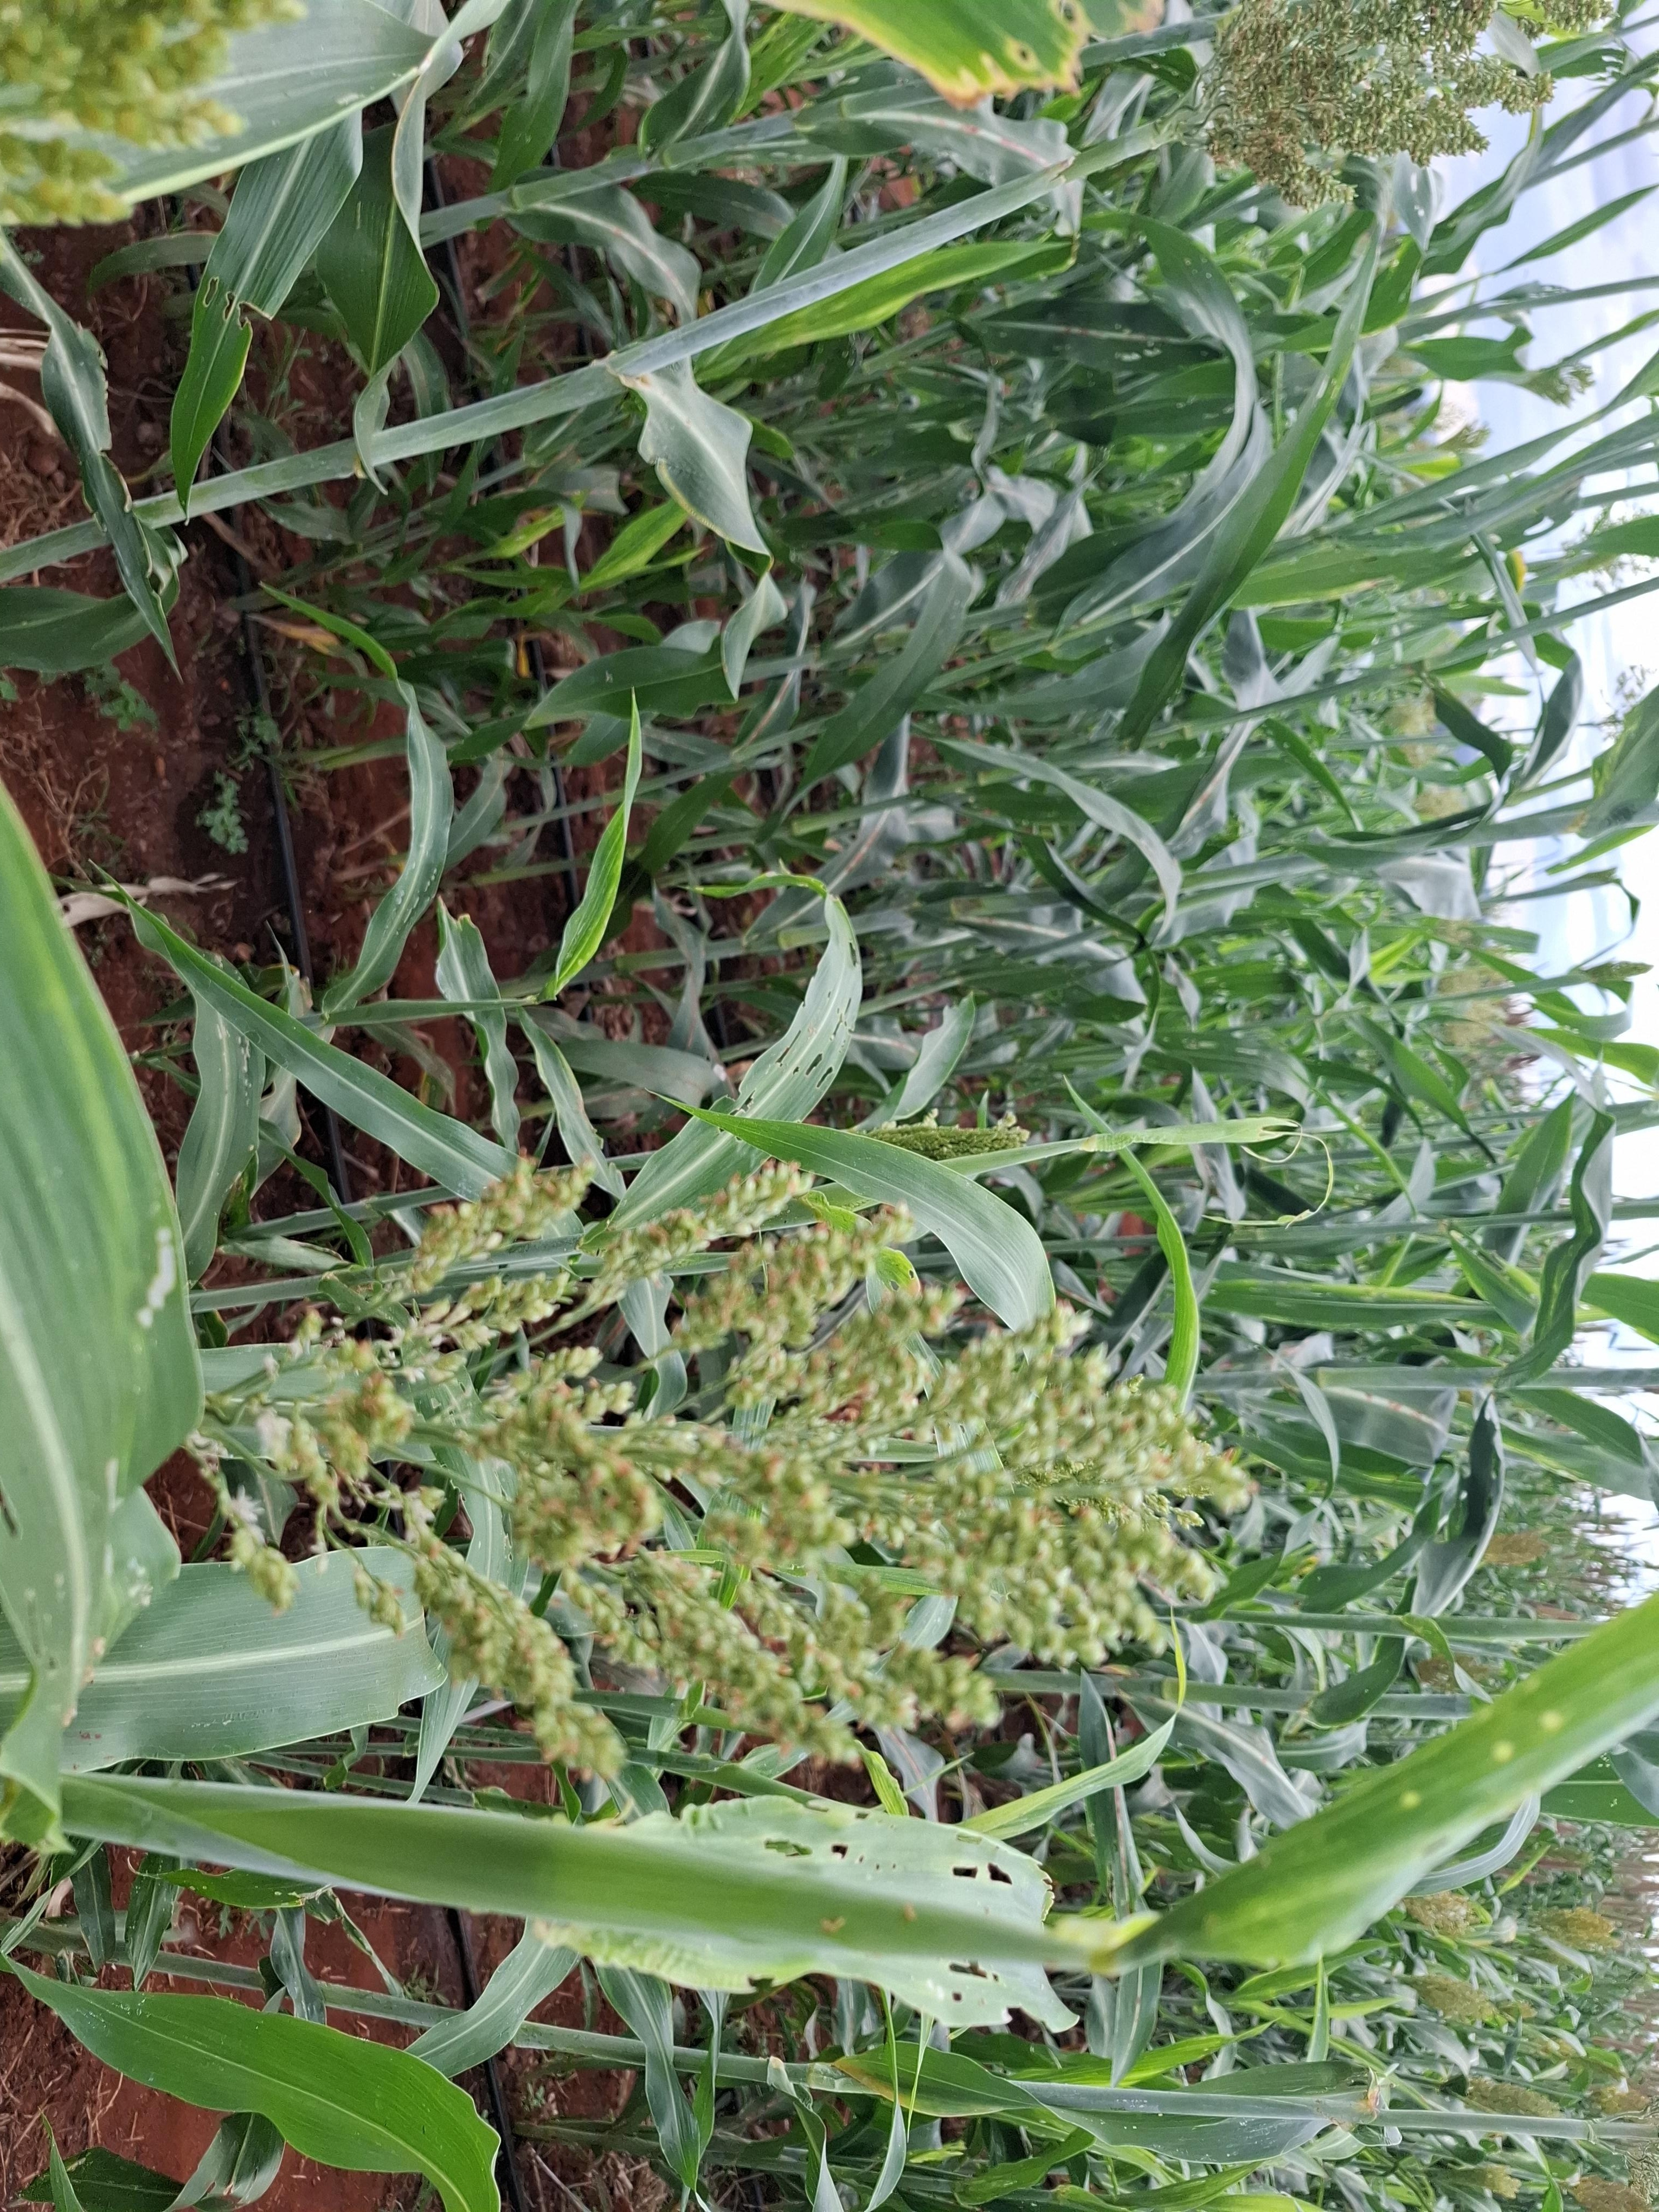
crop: sorghum
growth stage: filling grain
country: Kenya
